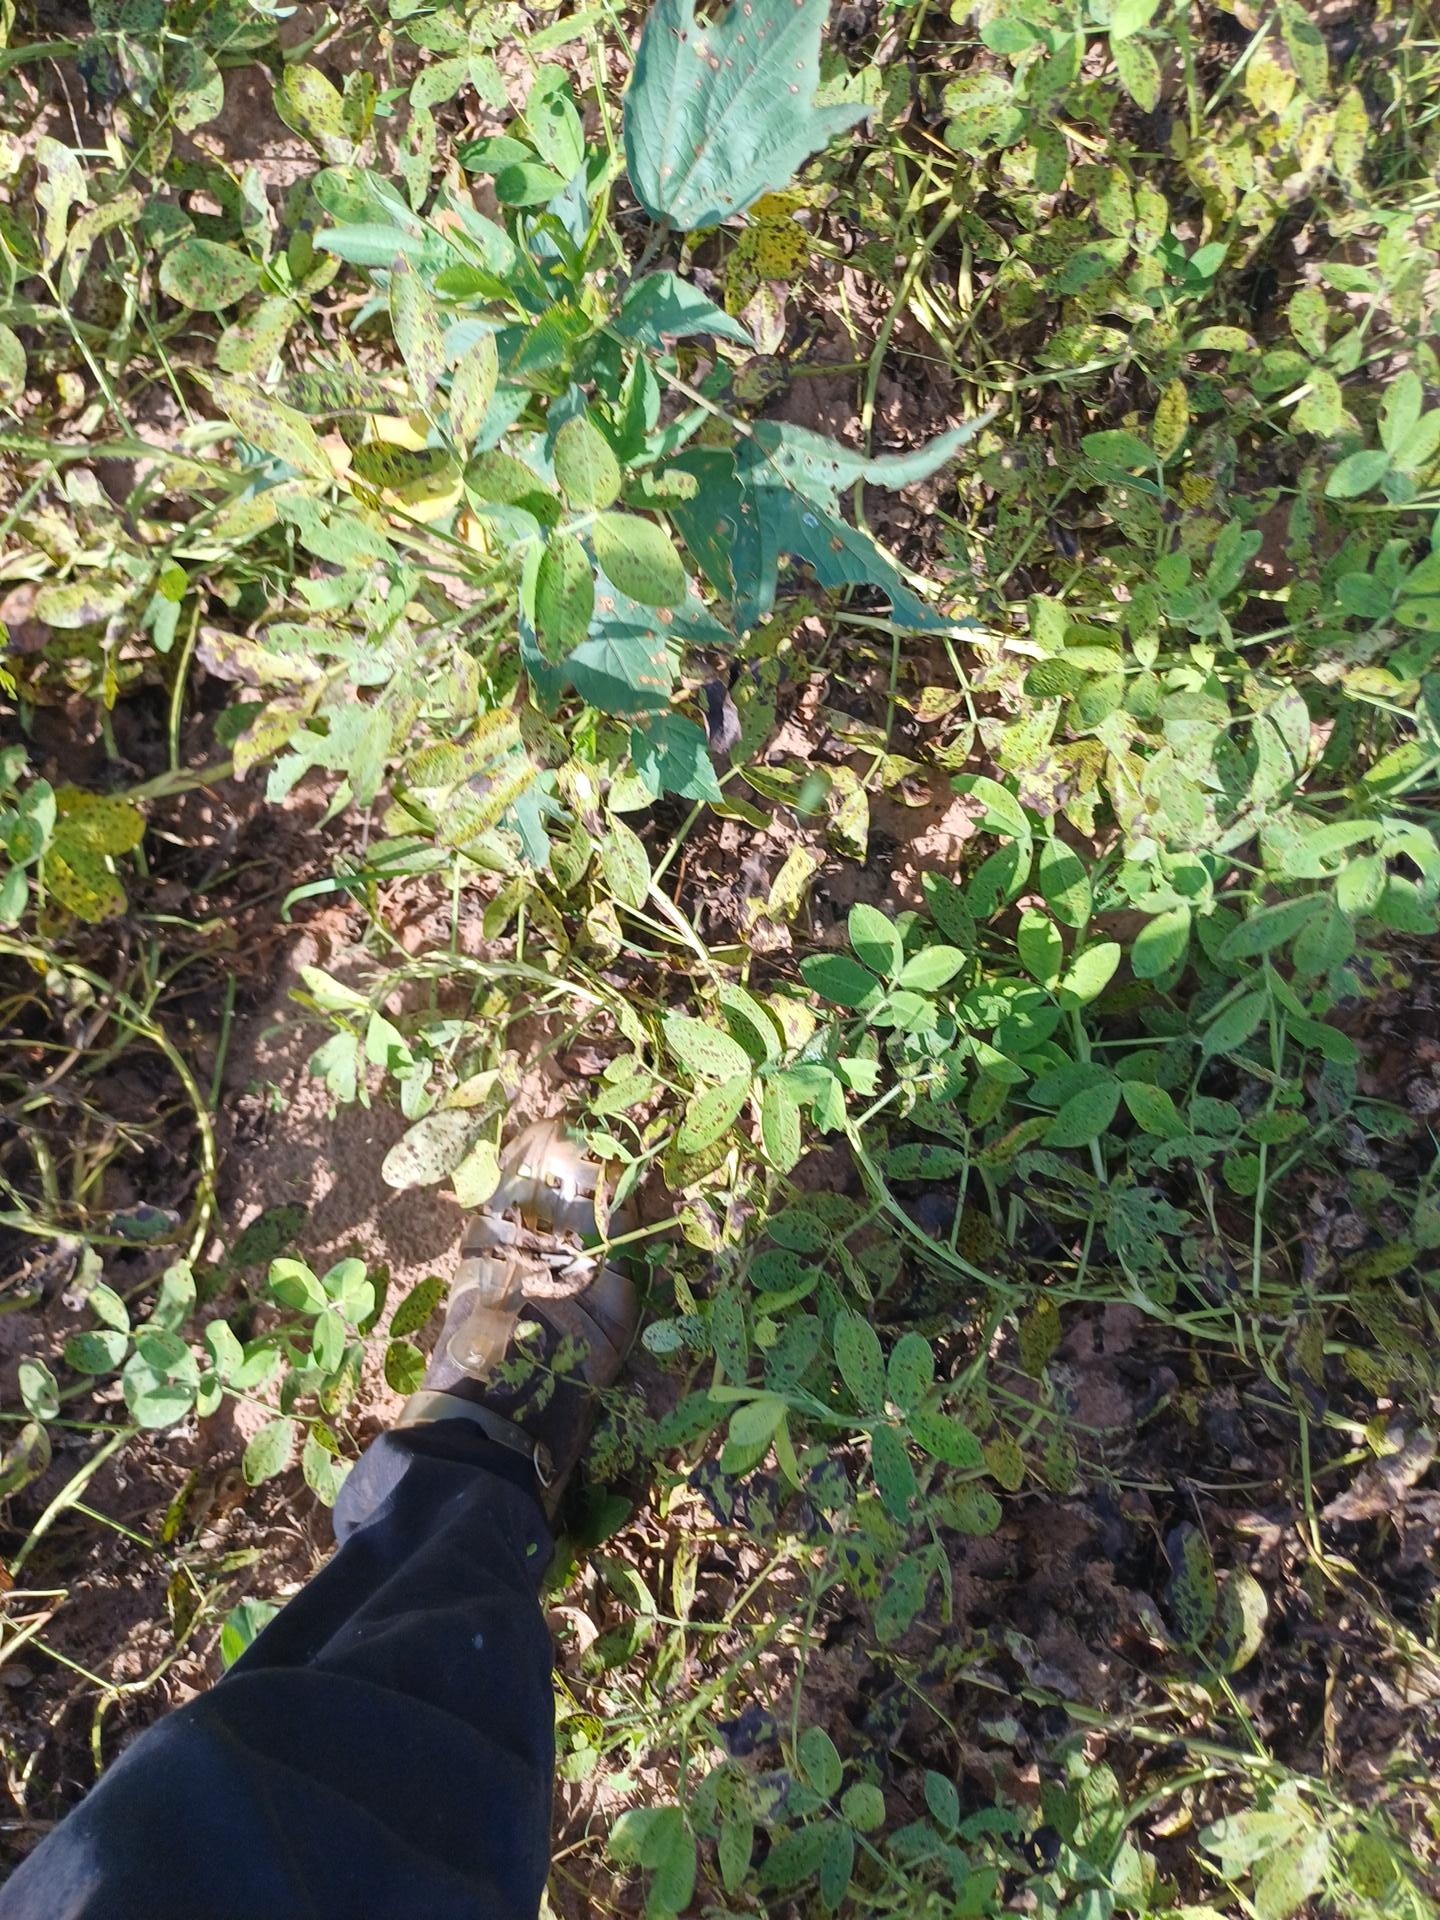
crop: groundnut
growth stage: flowering
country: Senegal
